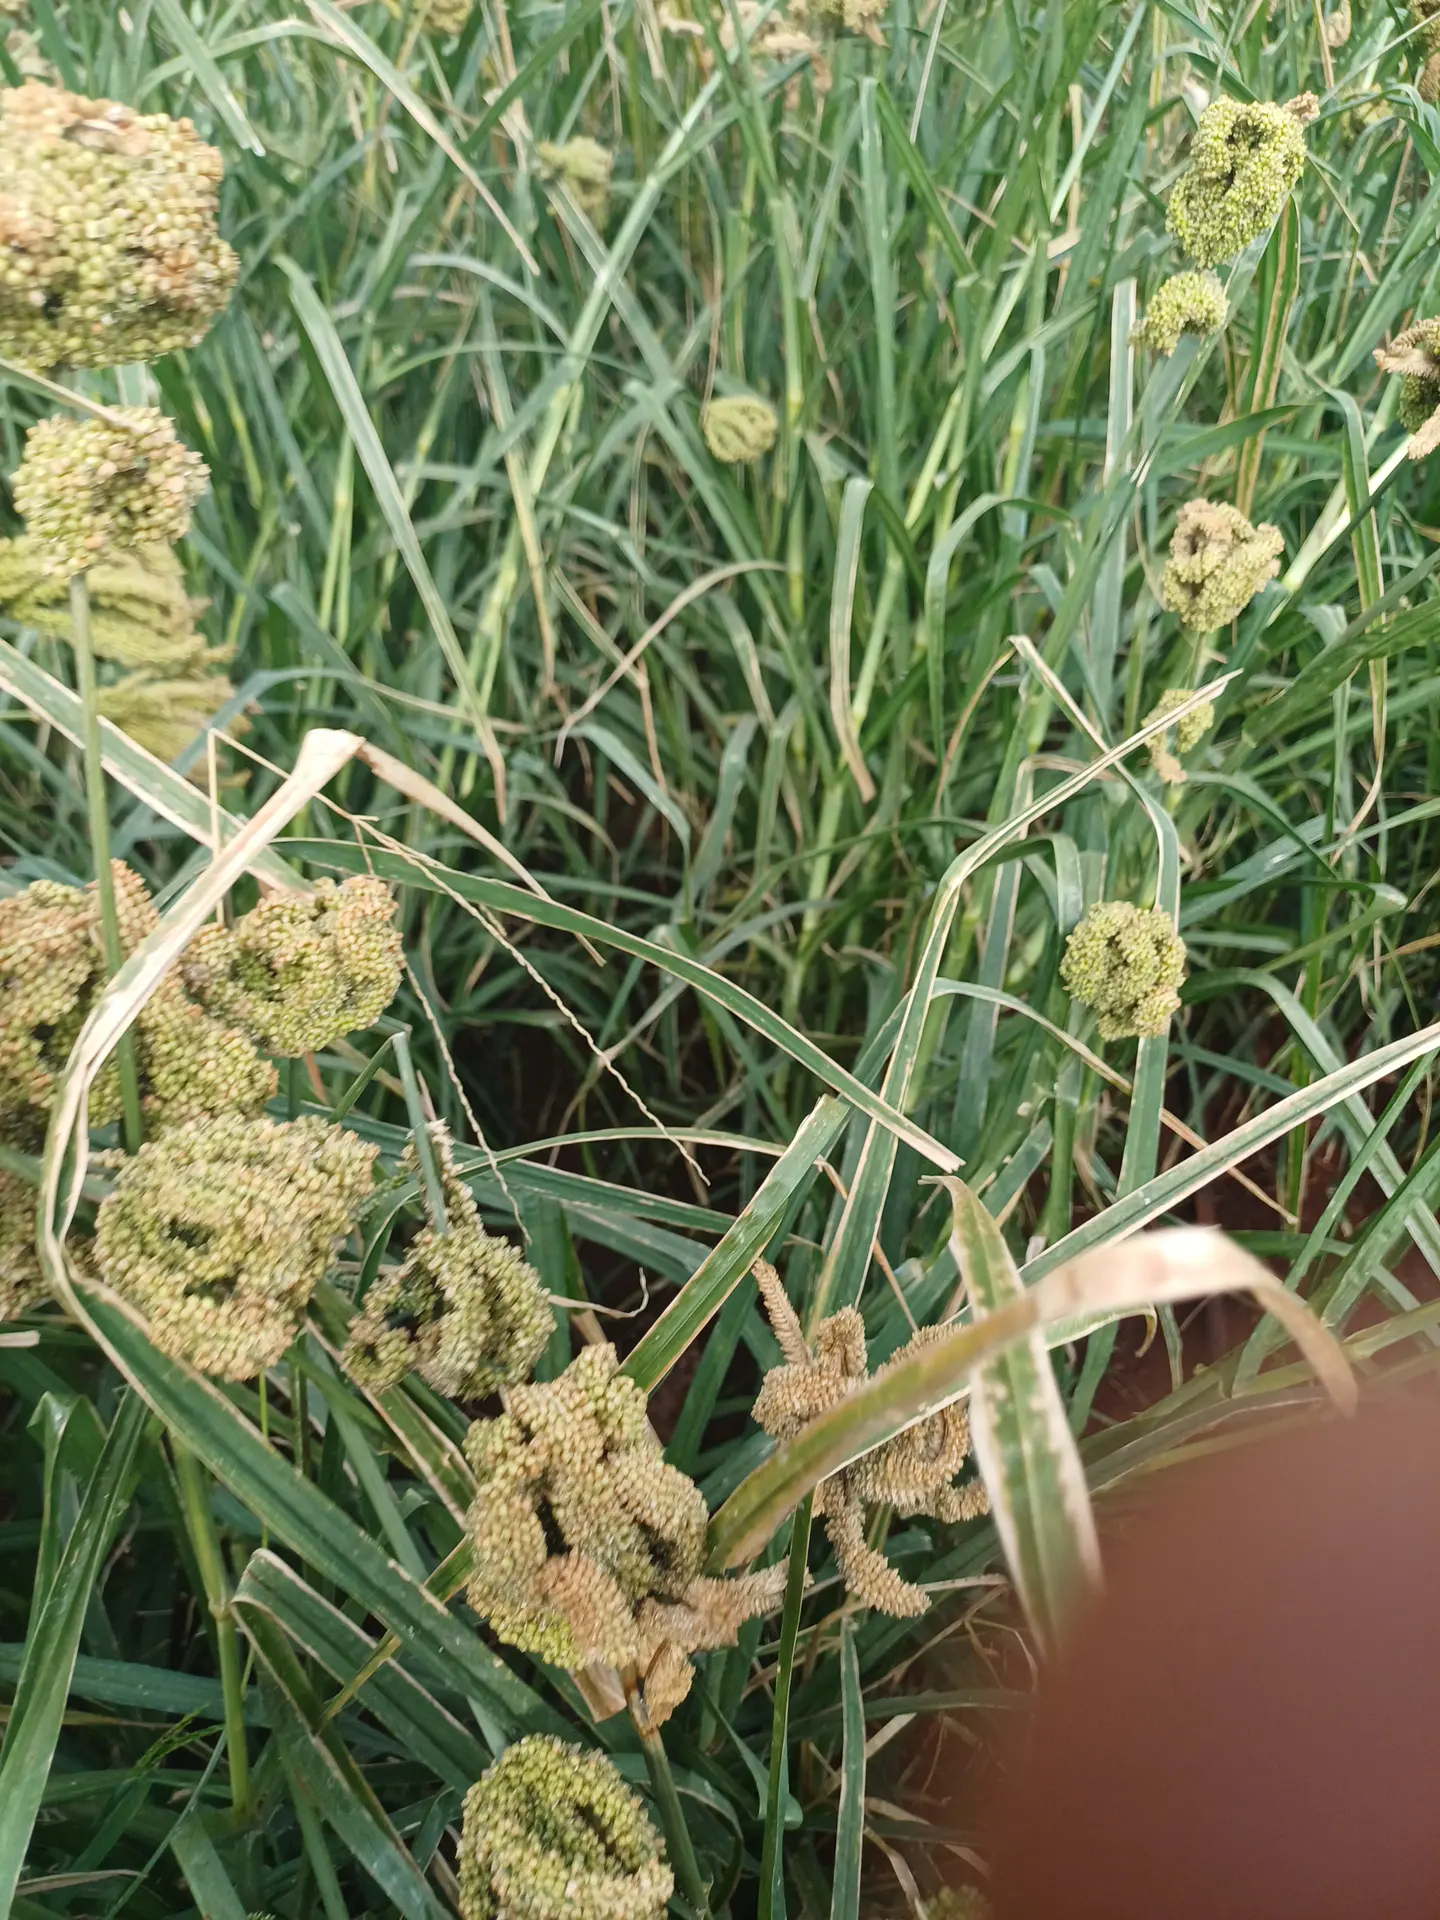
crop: finger millet
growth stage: filling grain
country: Kenya
